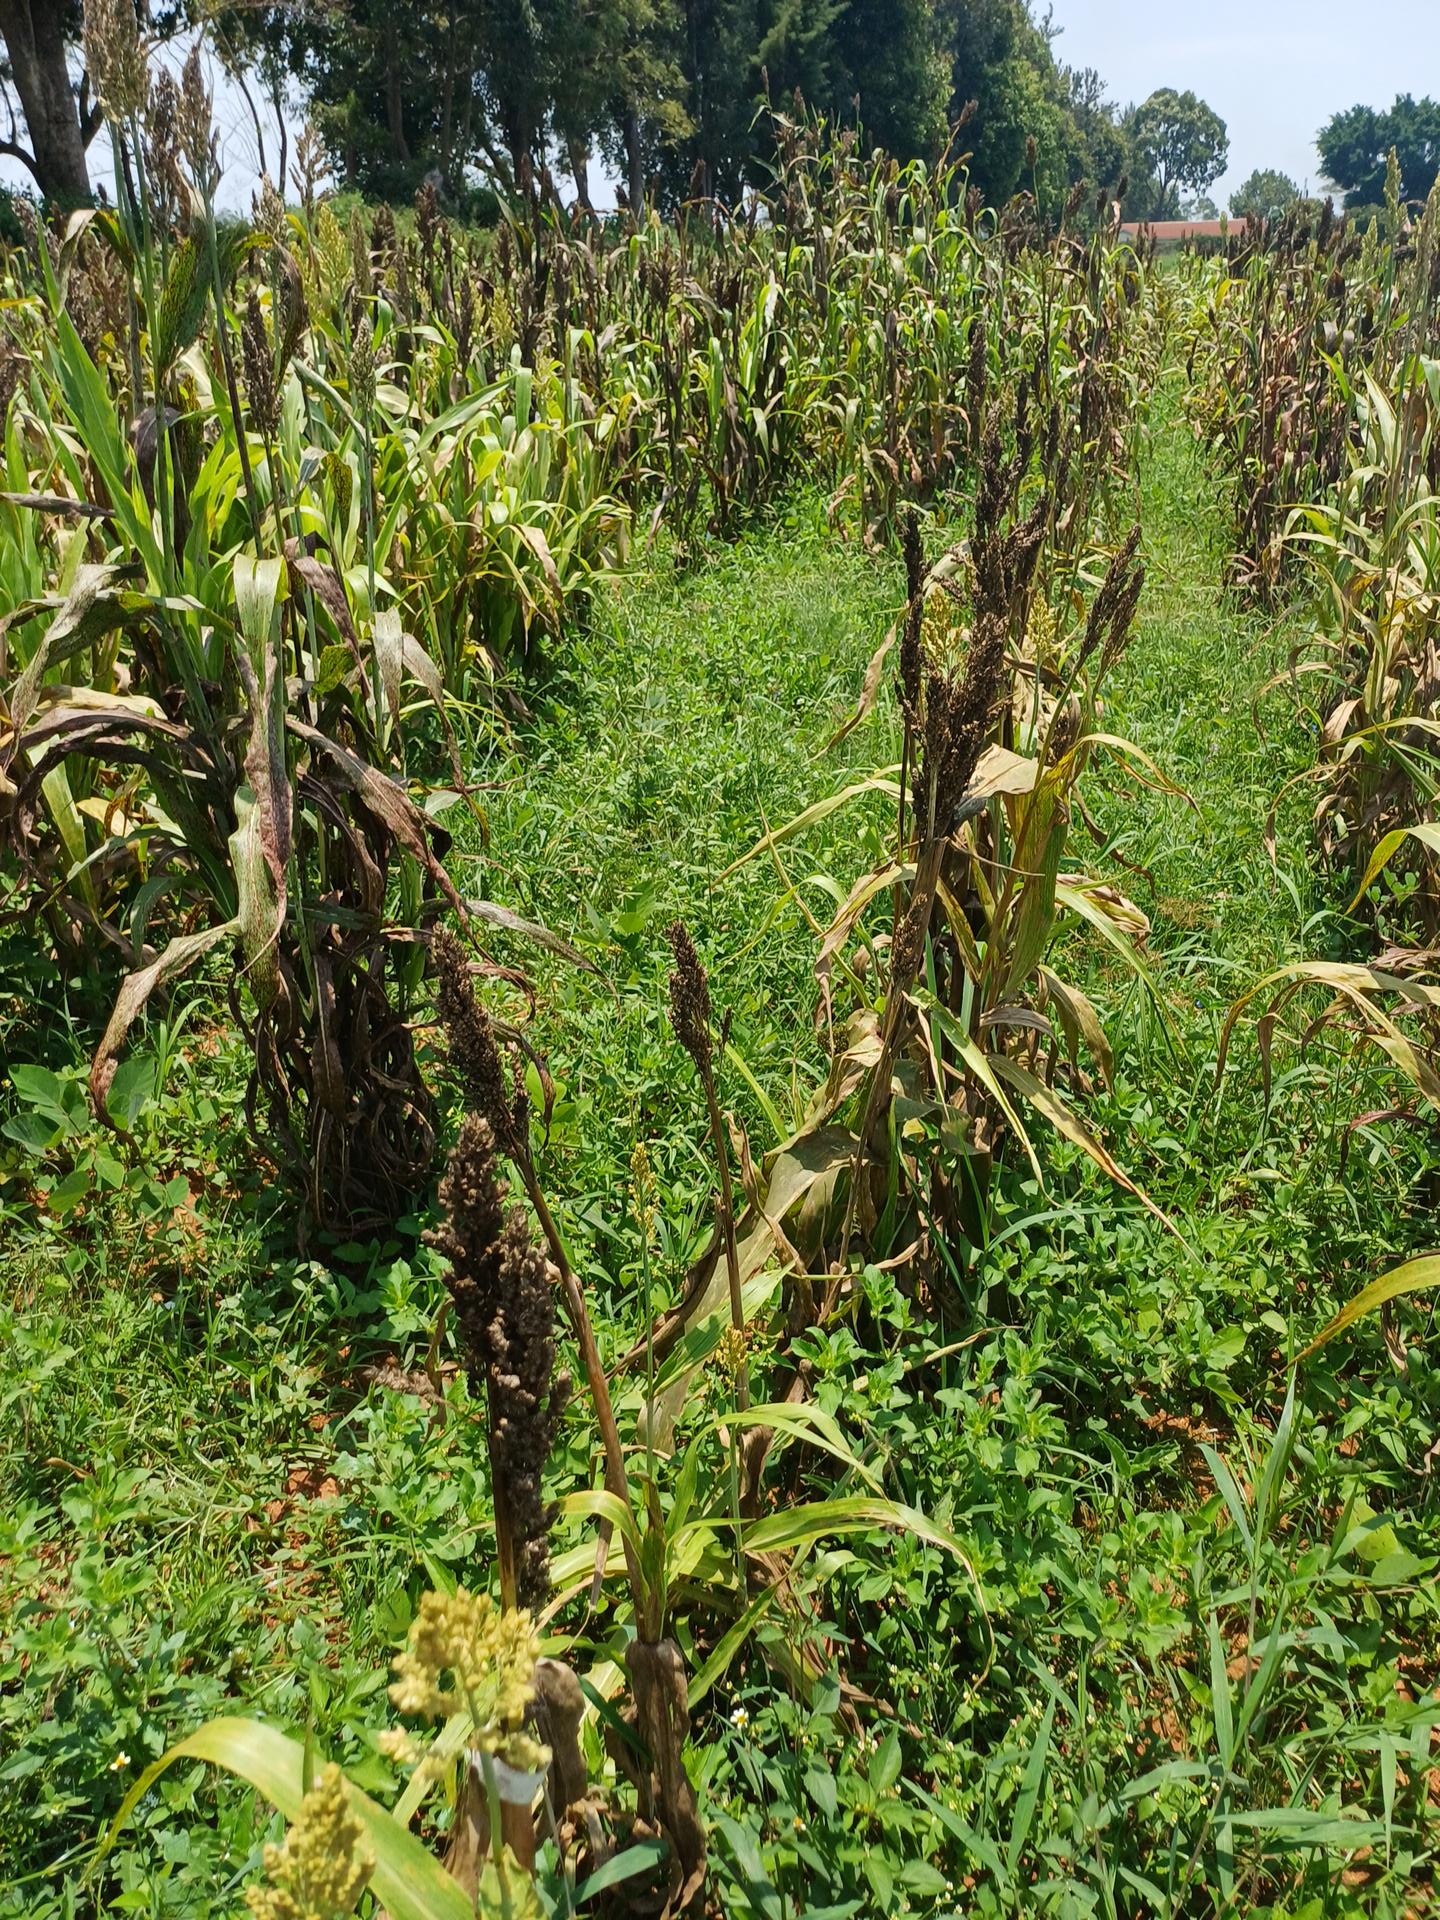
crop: sorghum
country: Kenya
